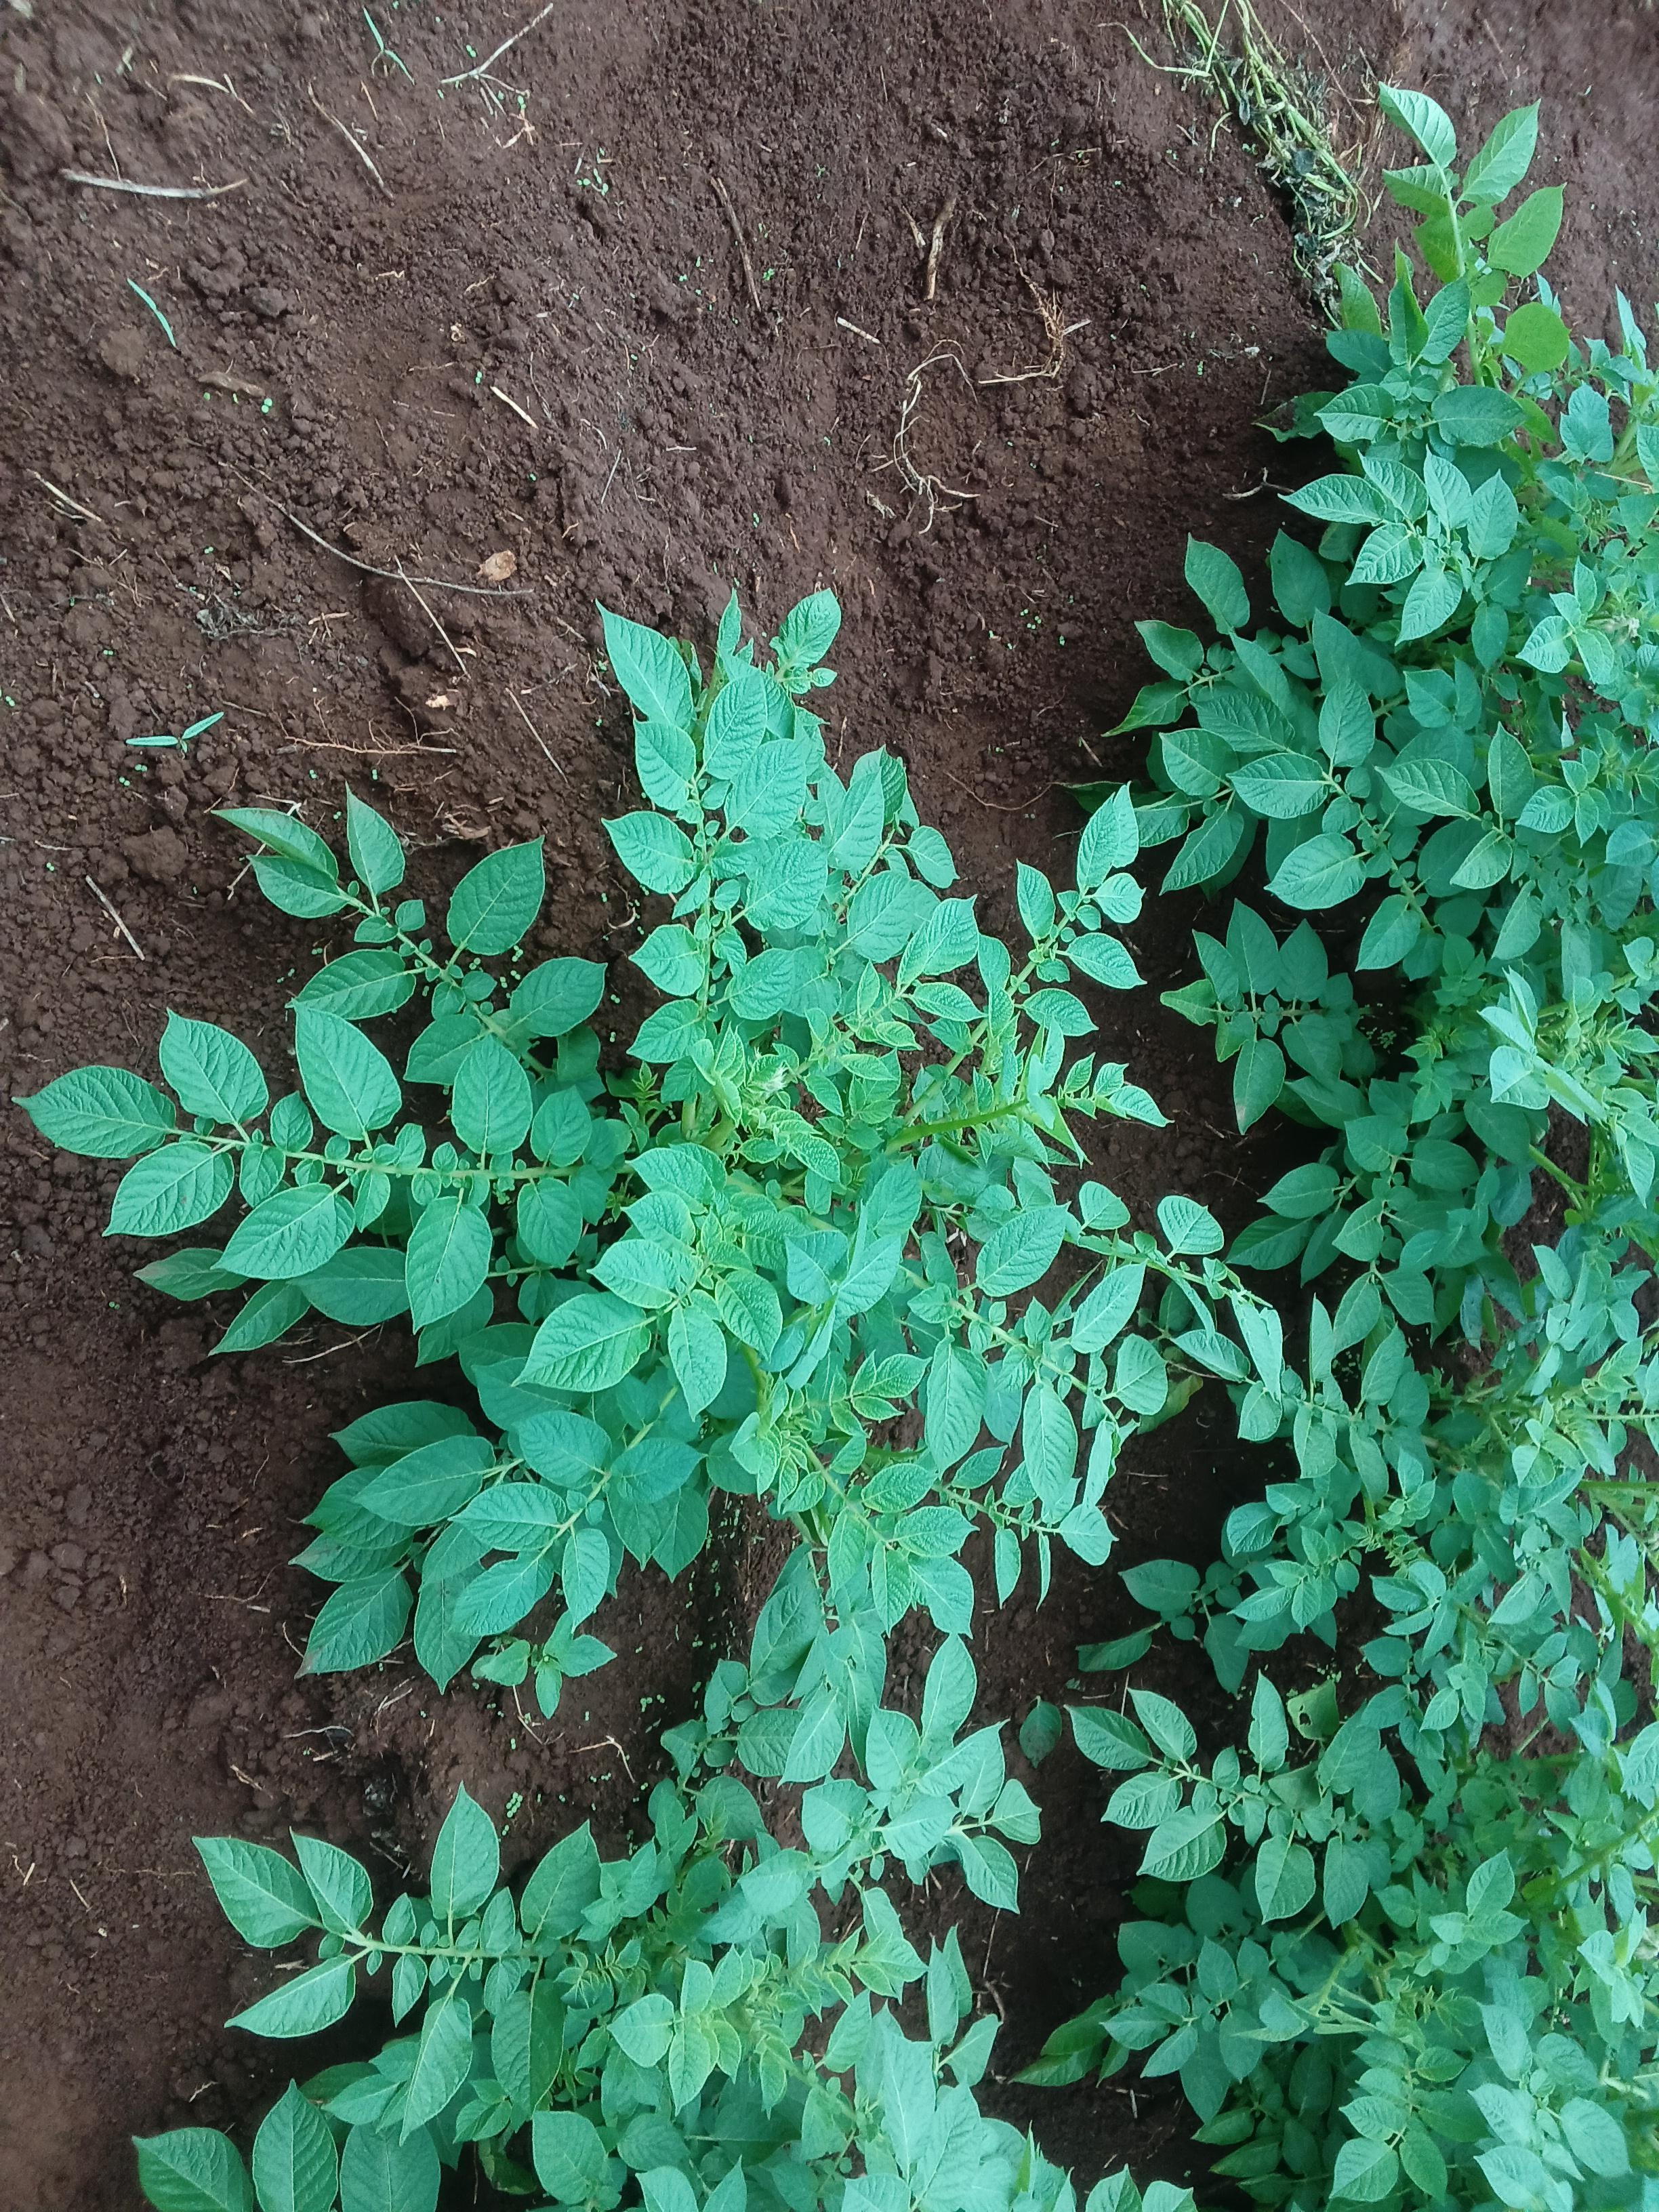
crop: potato
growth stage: vegetative
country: Kenya
